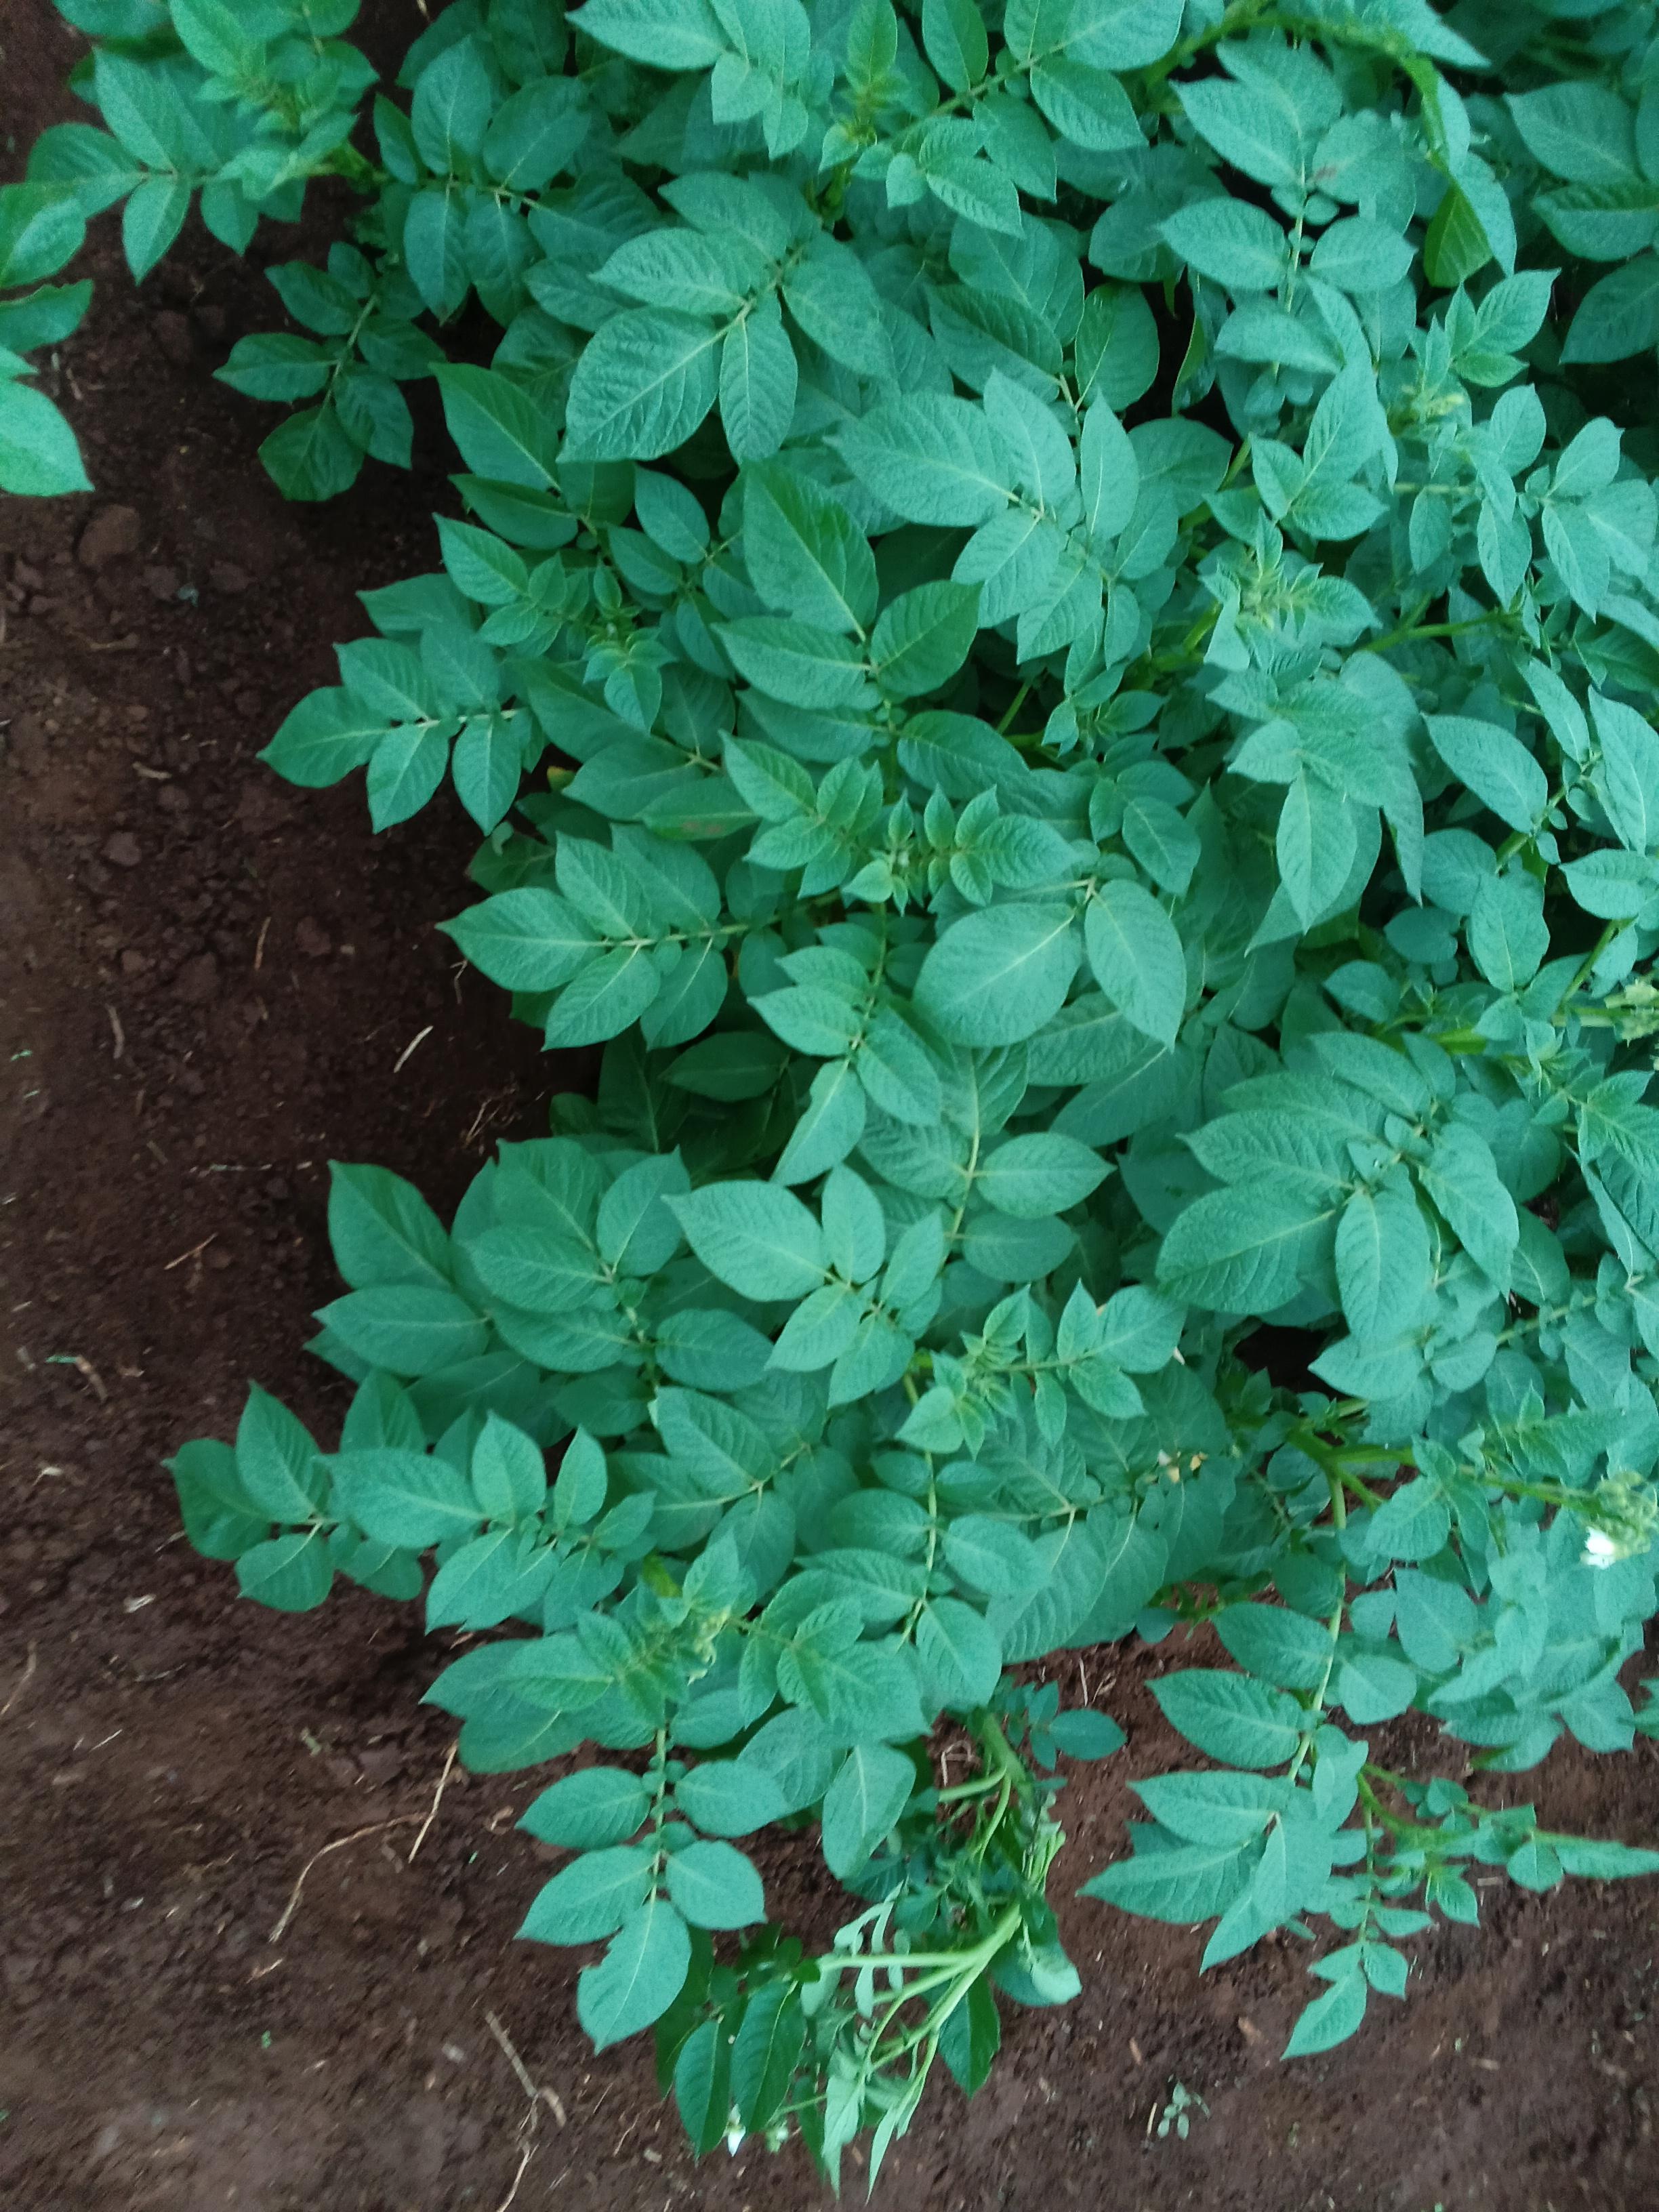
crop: potato
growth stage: vegetative
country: Kenya
